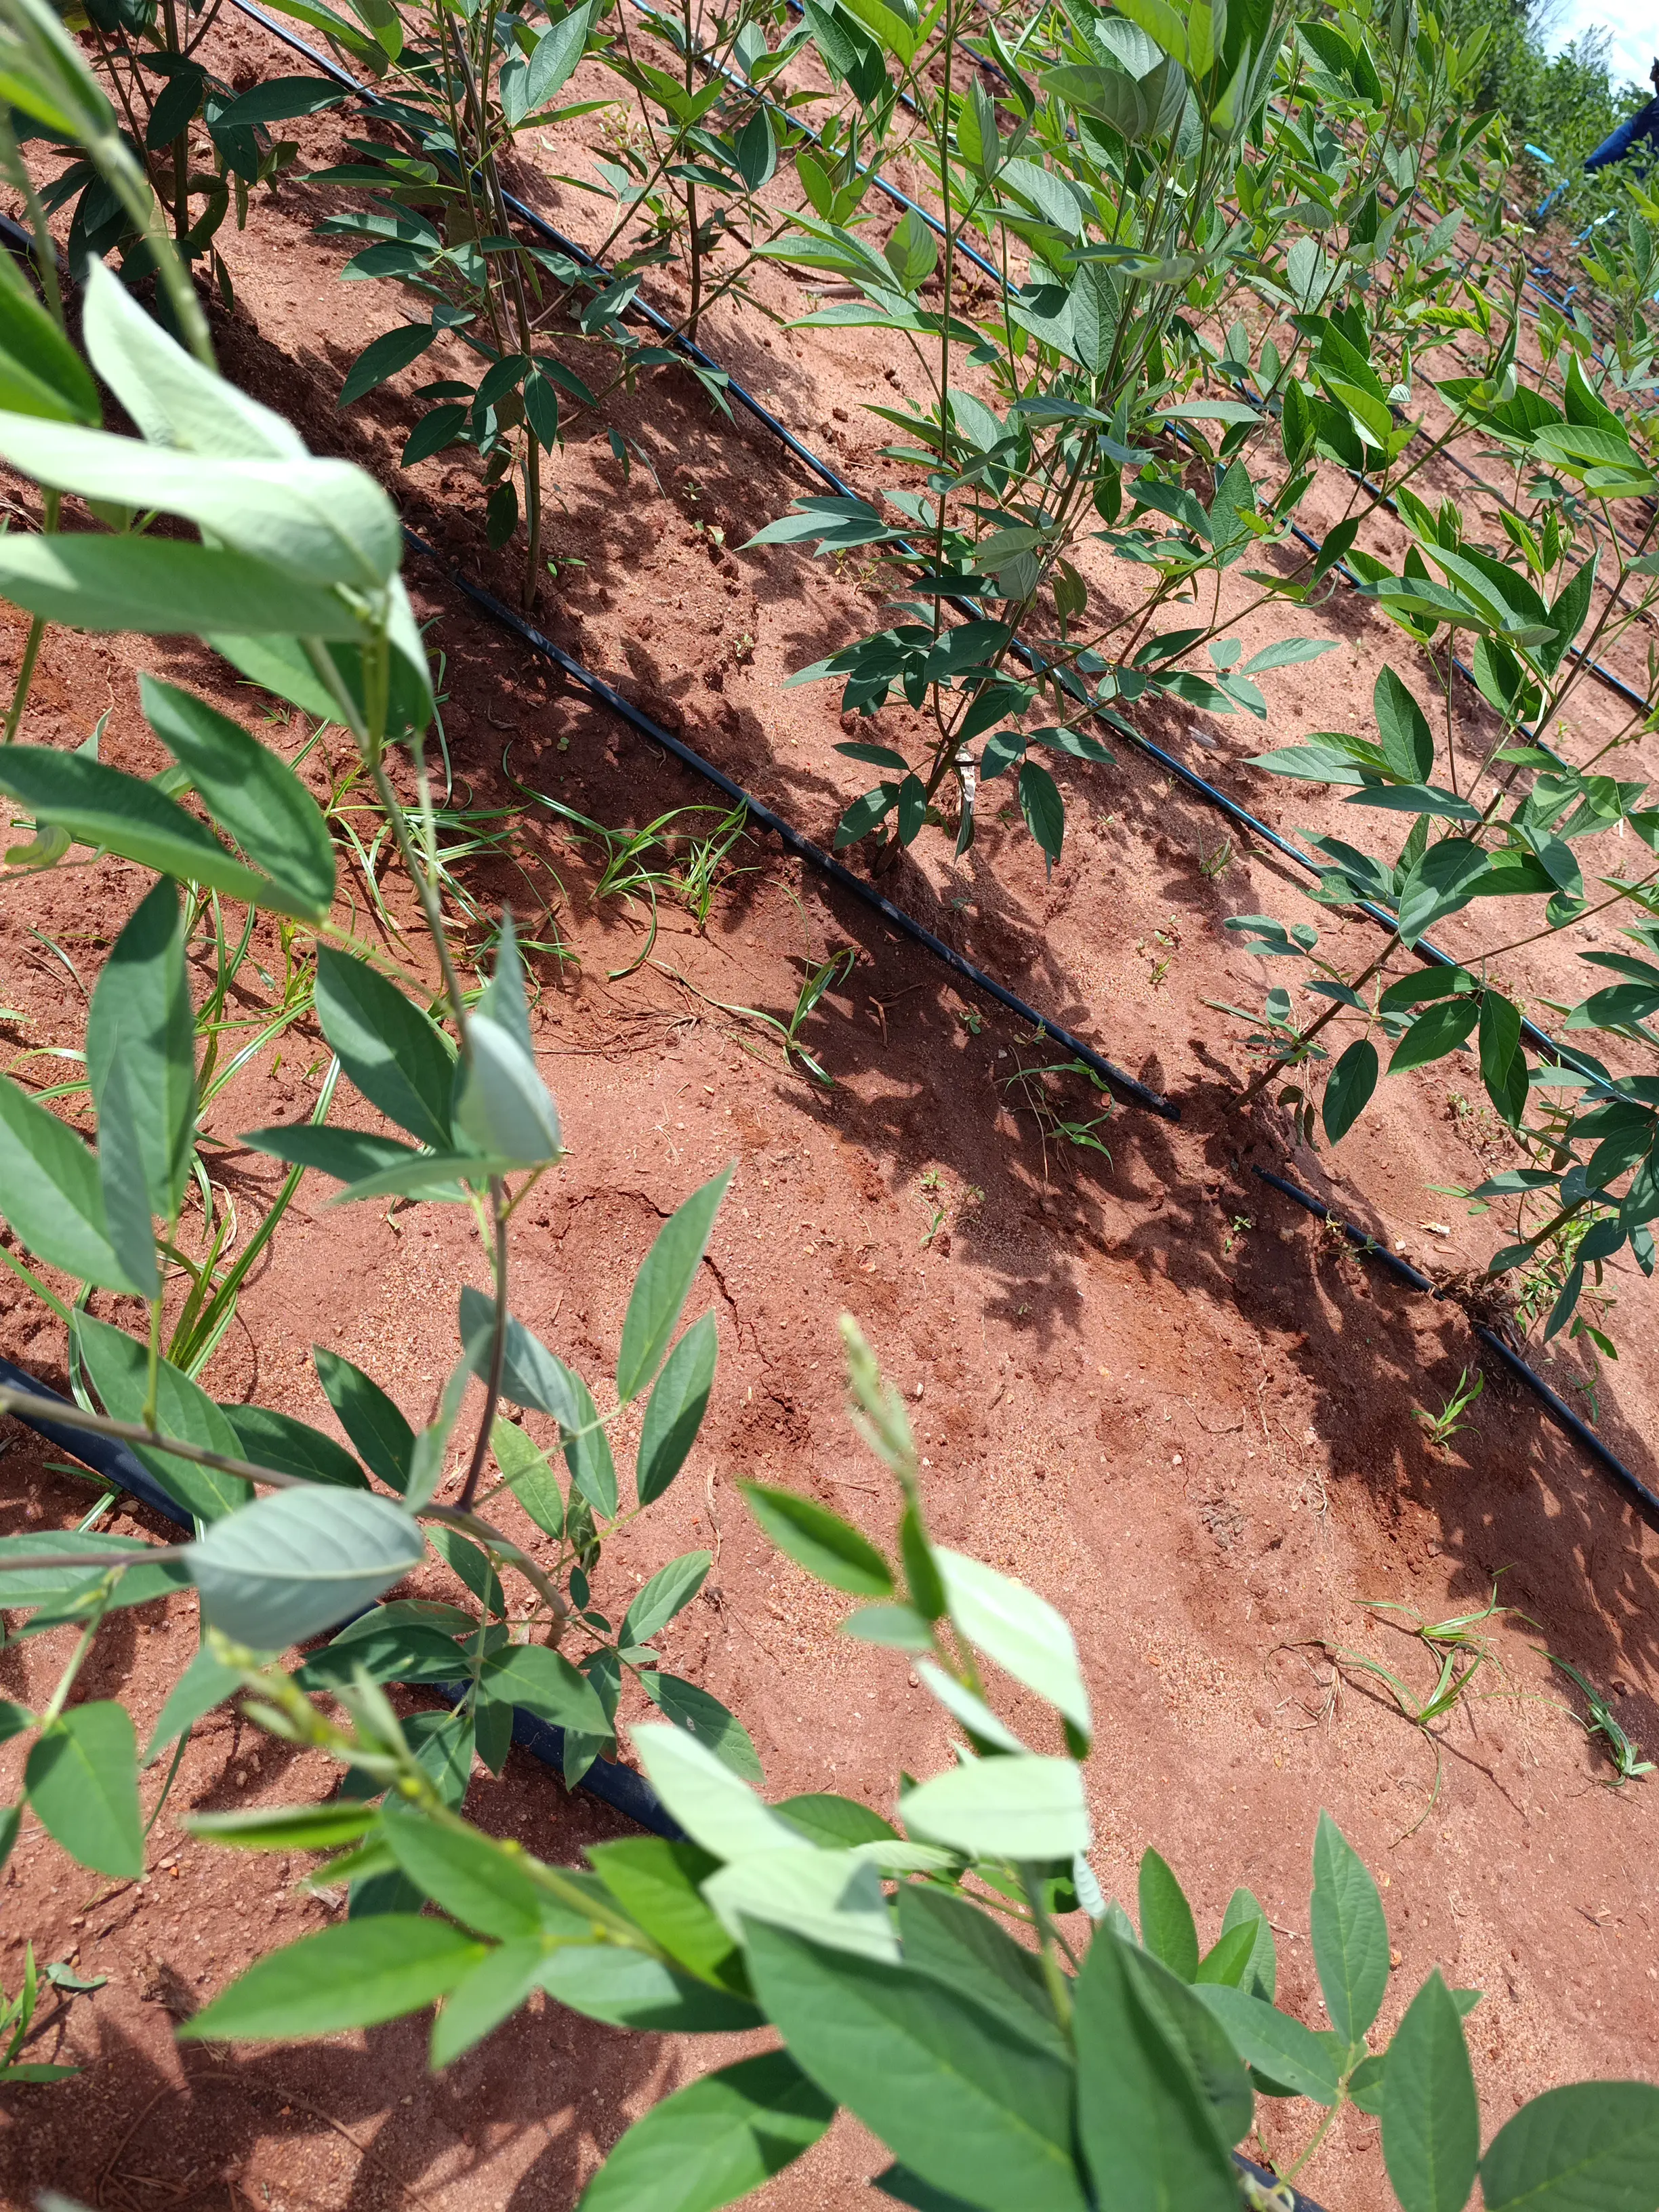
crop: pigeonpea
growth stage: flowering
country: Kenya
